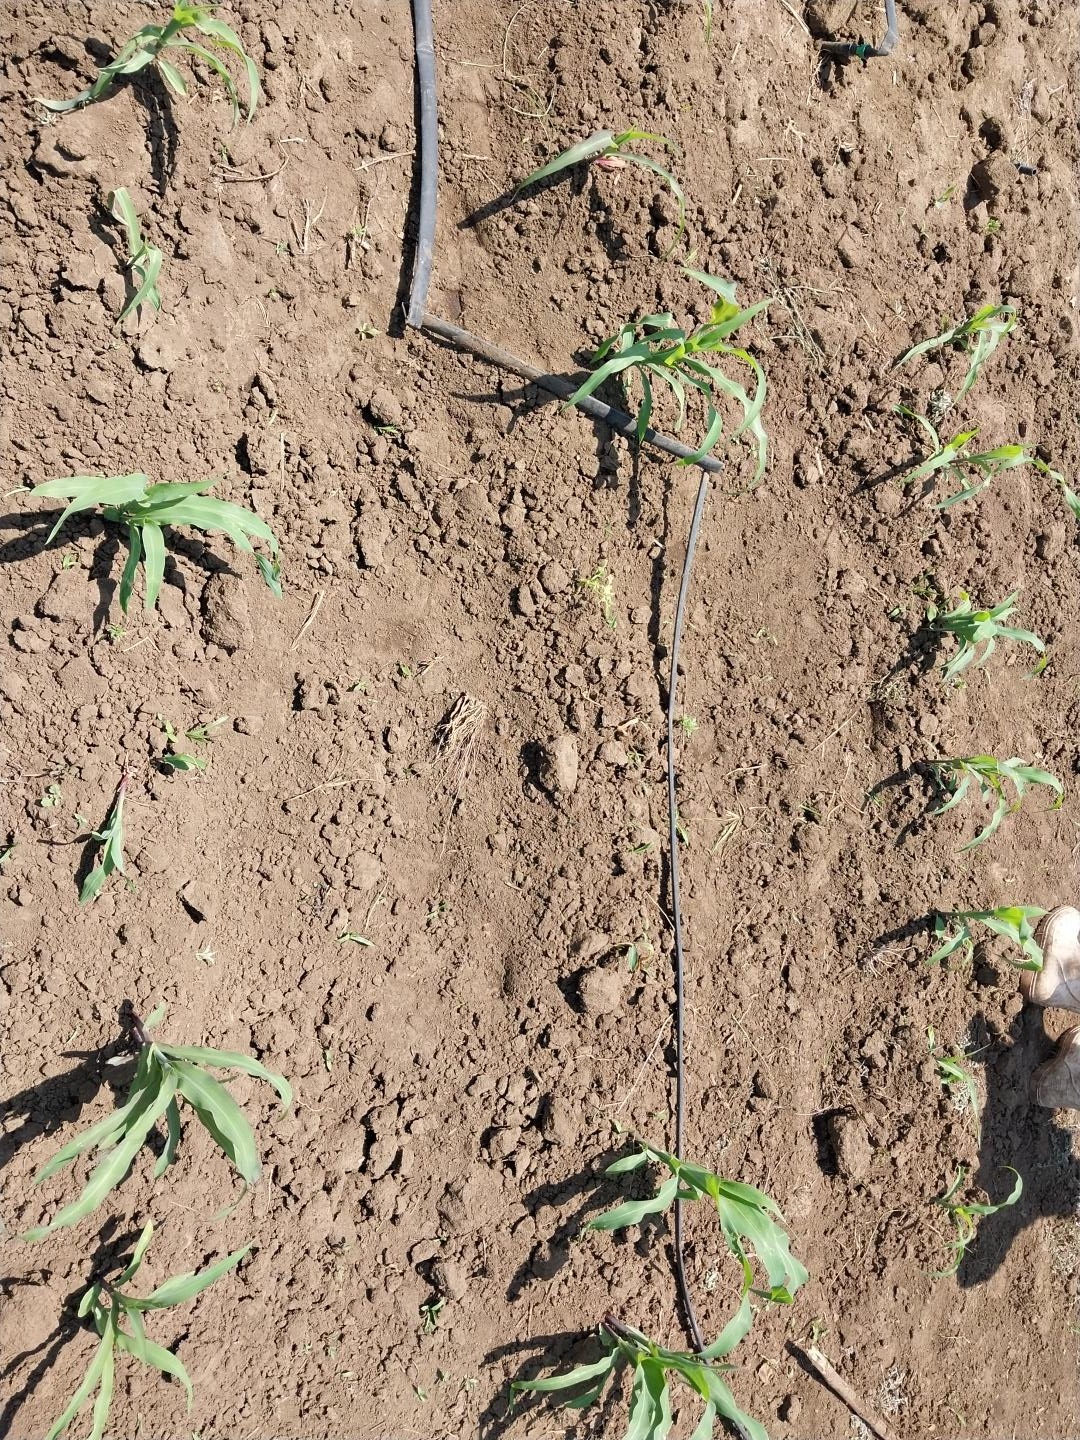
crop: maize
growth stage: vegetative
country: Tanzania
